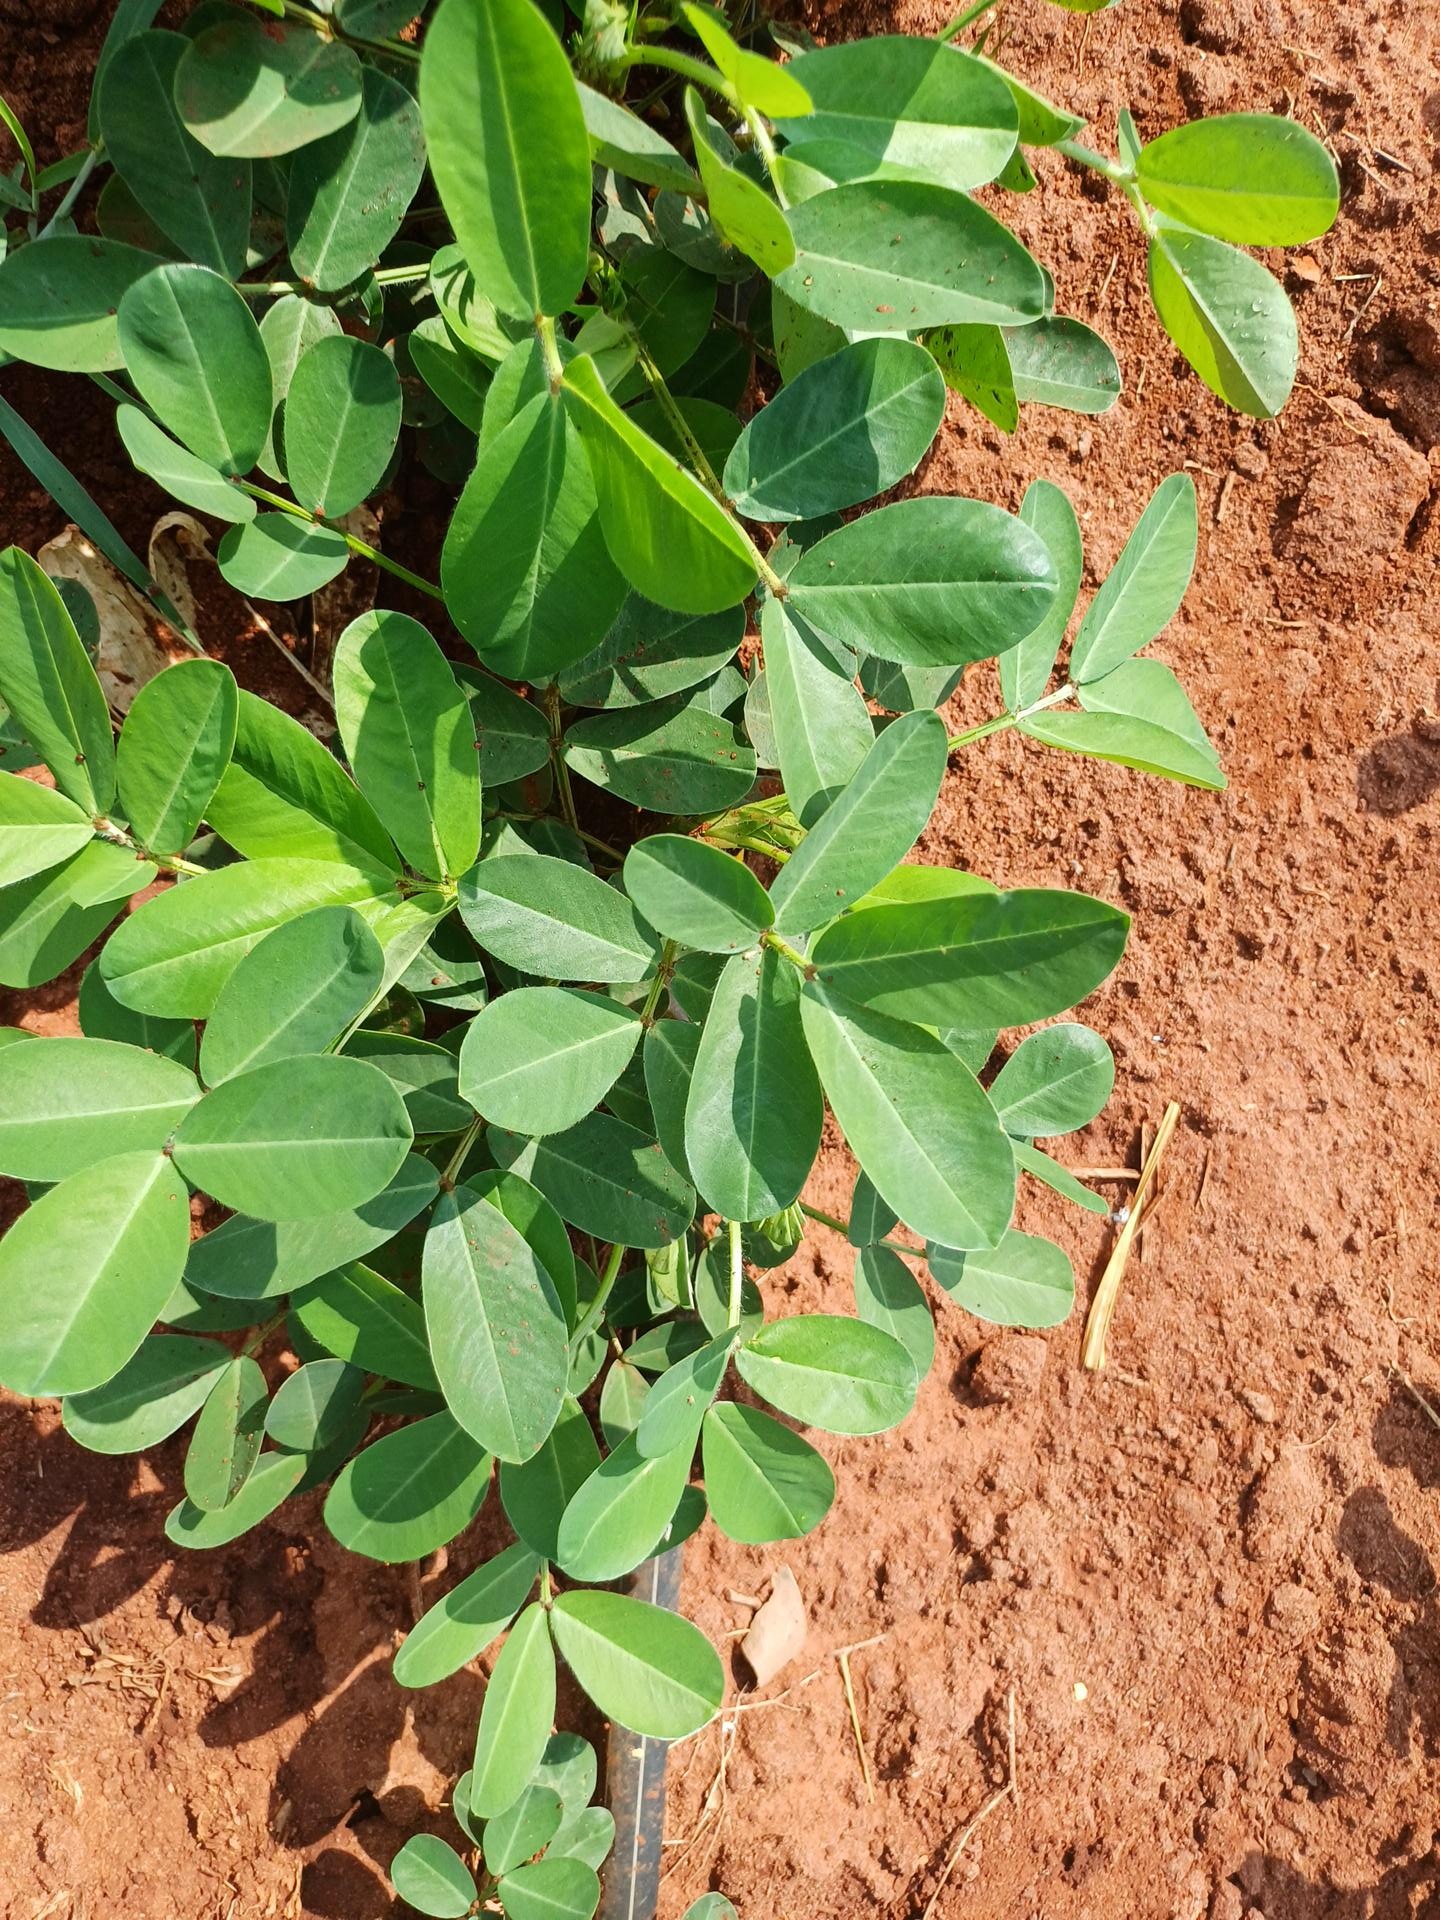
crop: groundnut
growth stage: flowering
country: Kenya
